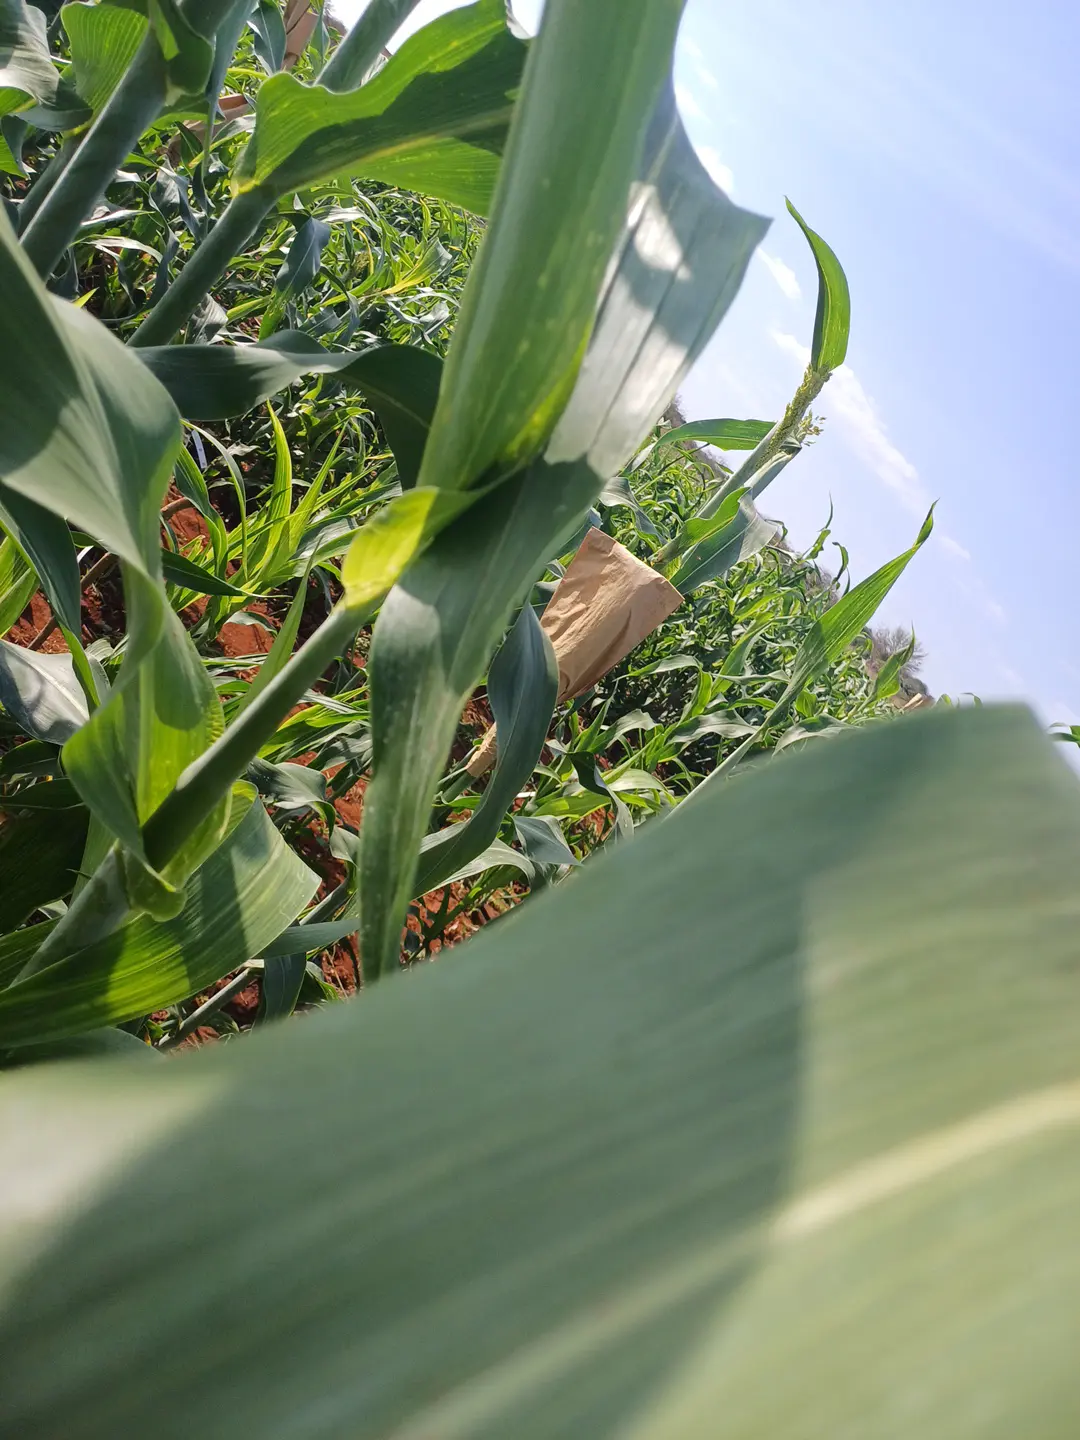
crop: sorghum
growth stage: vegetative
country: Kenya
